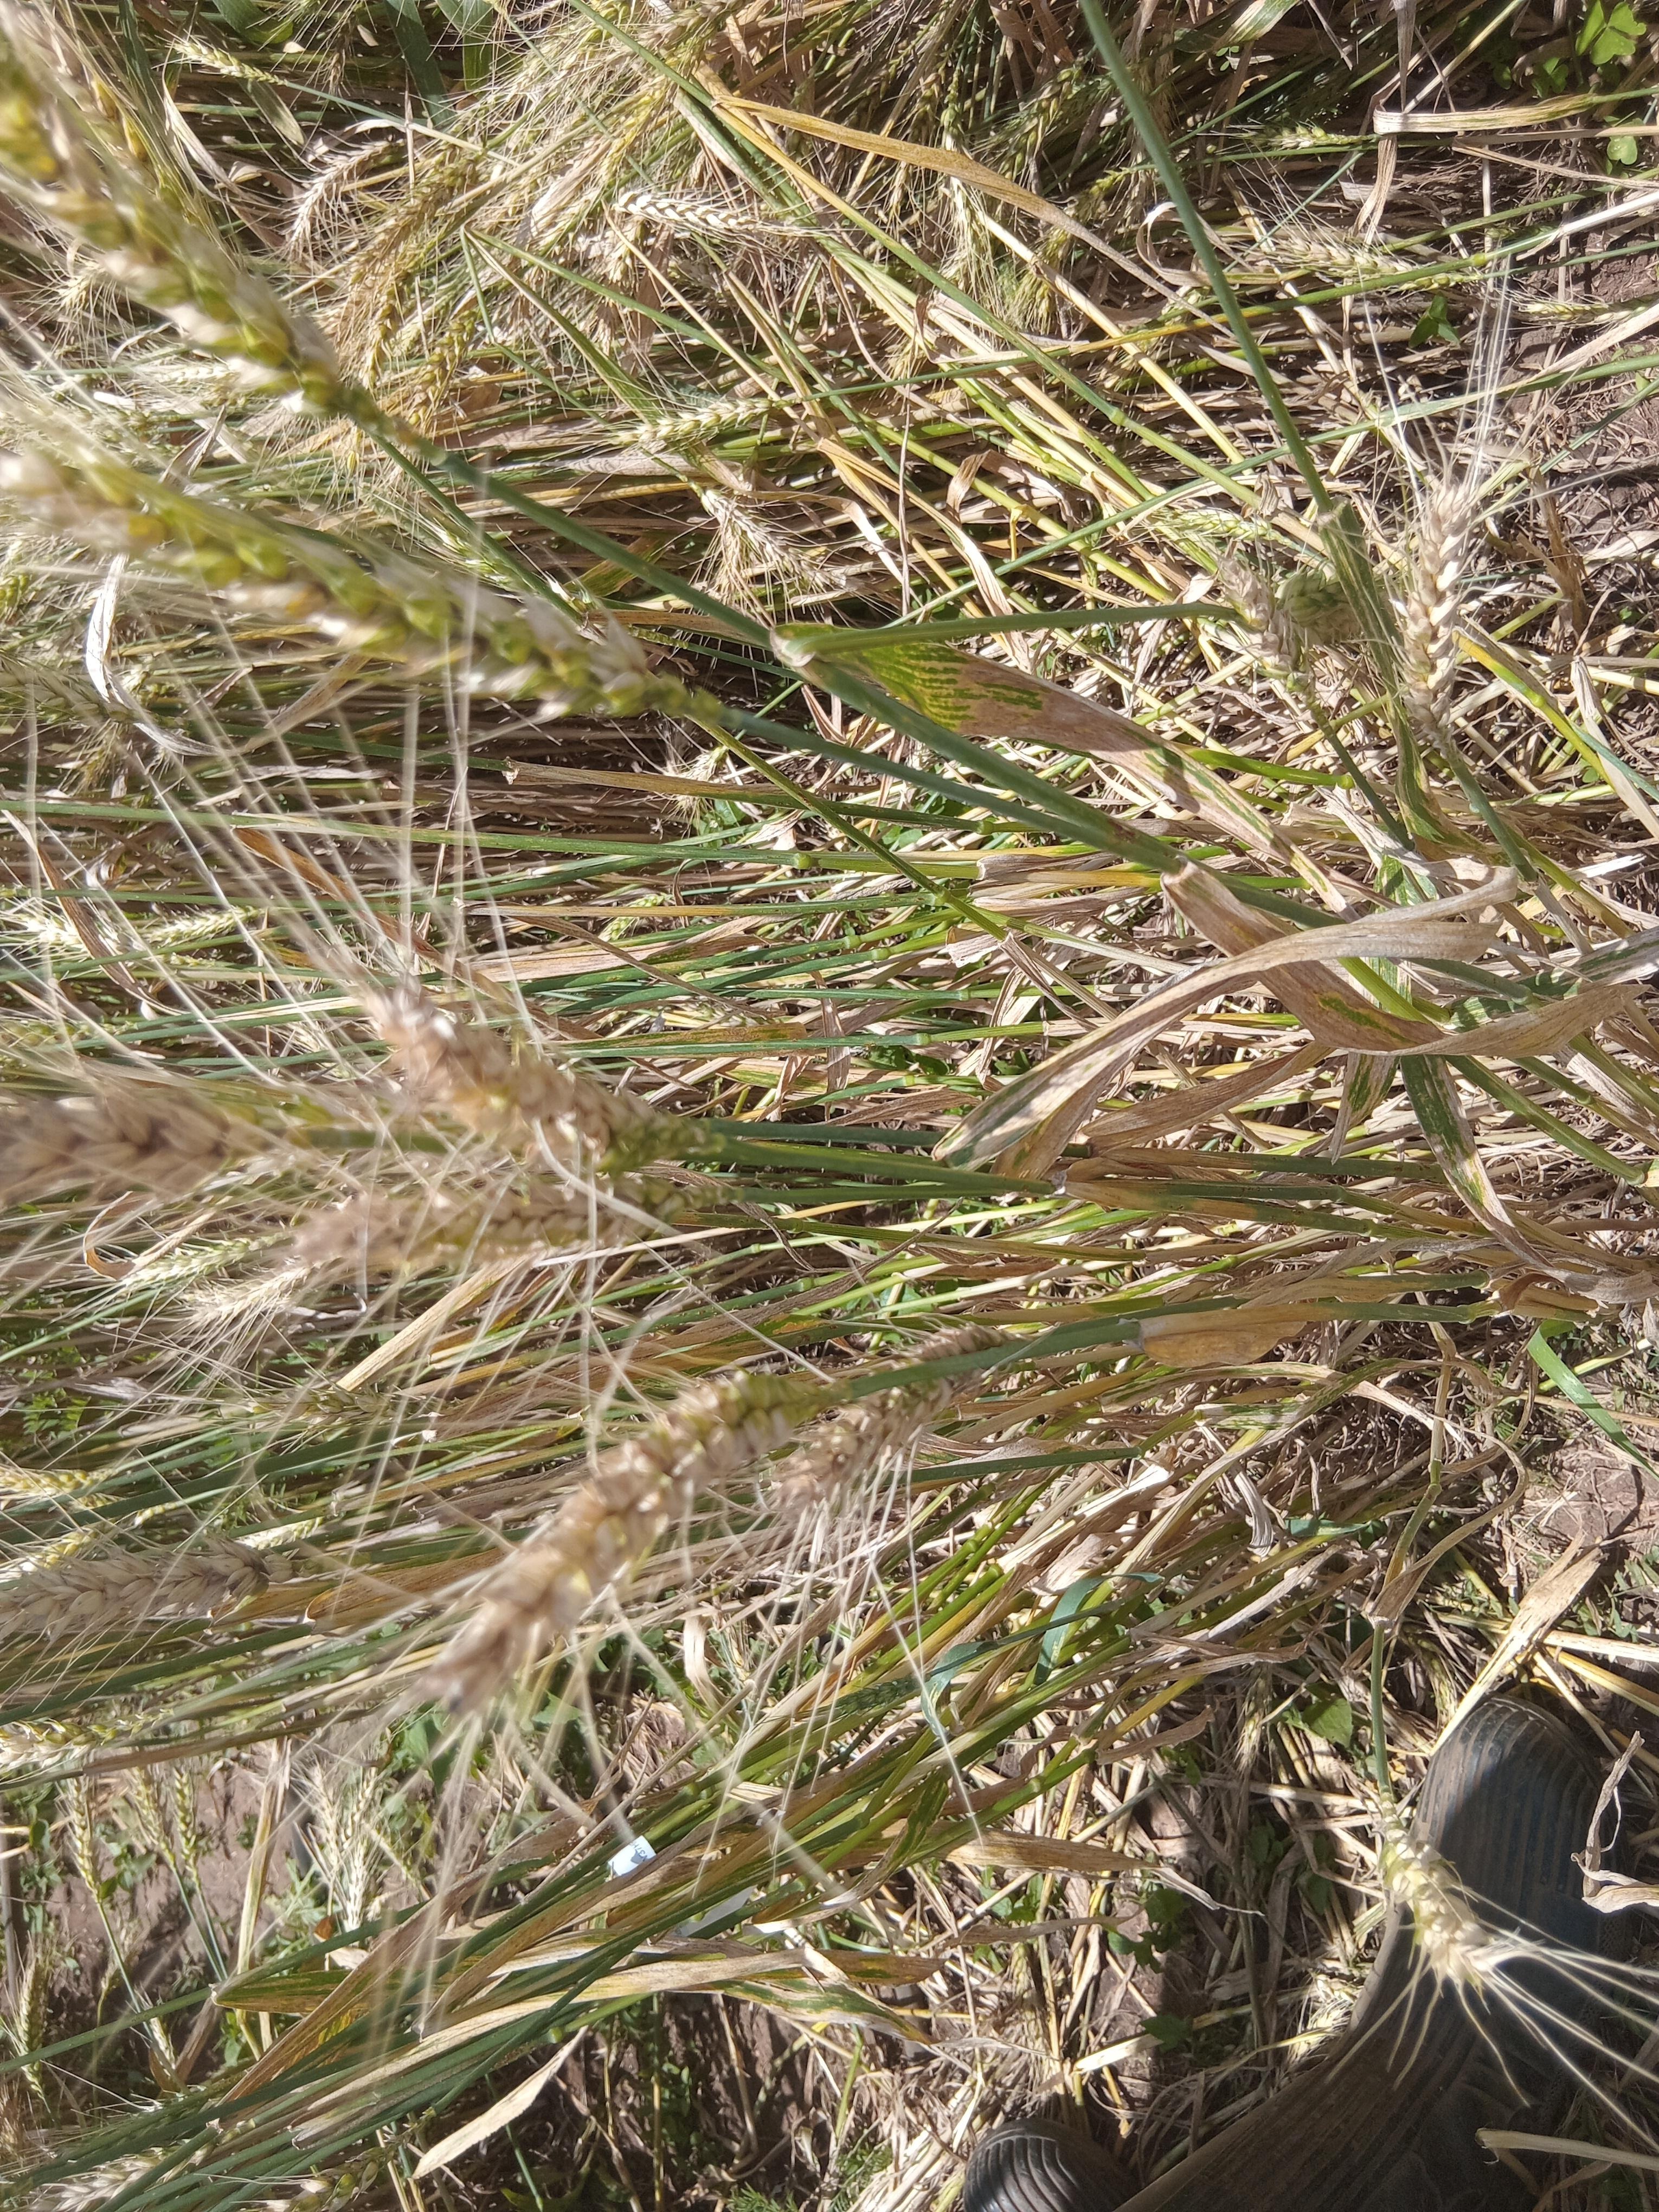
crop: wheat
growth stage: maturity
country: Kenya
